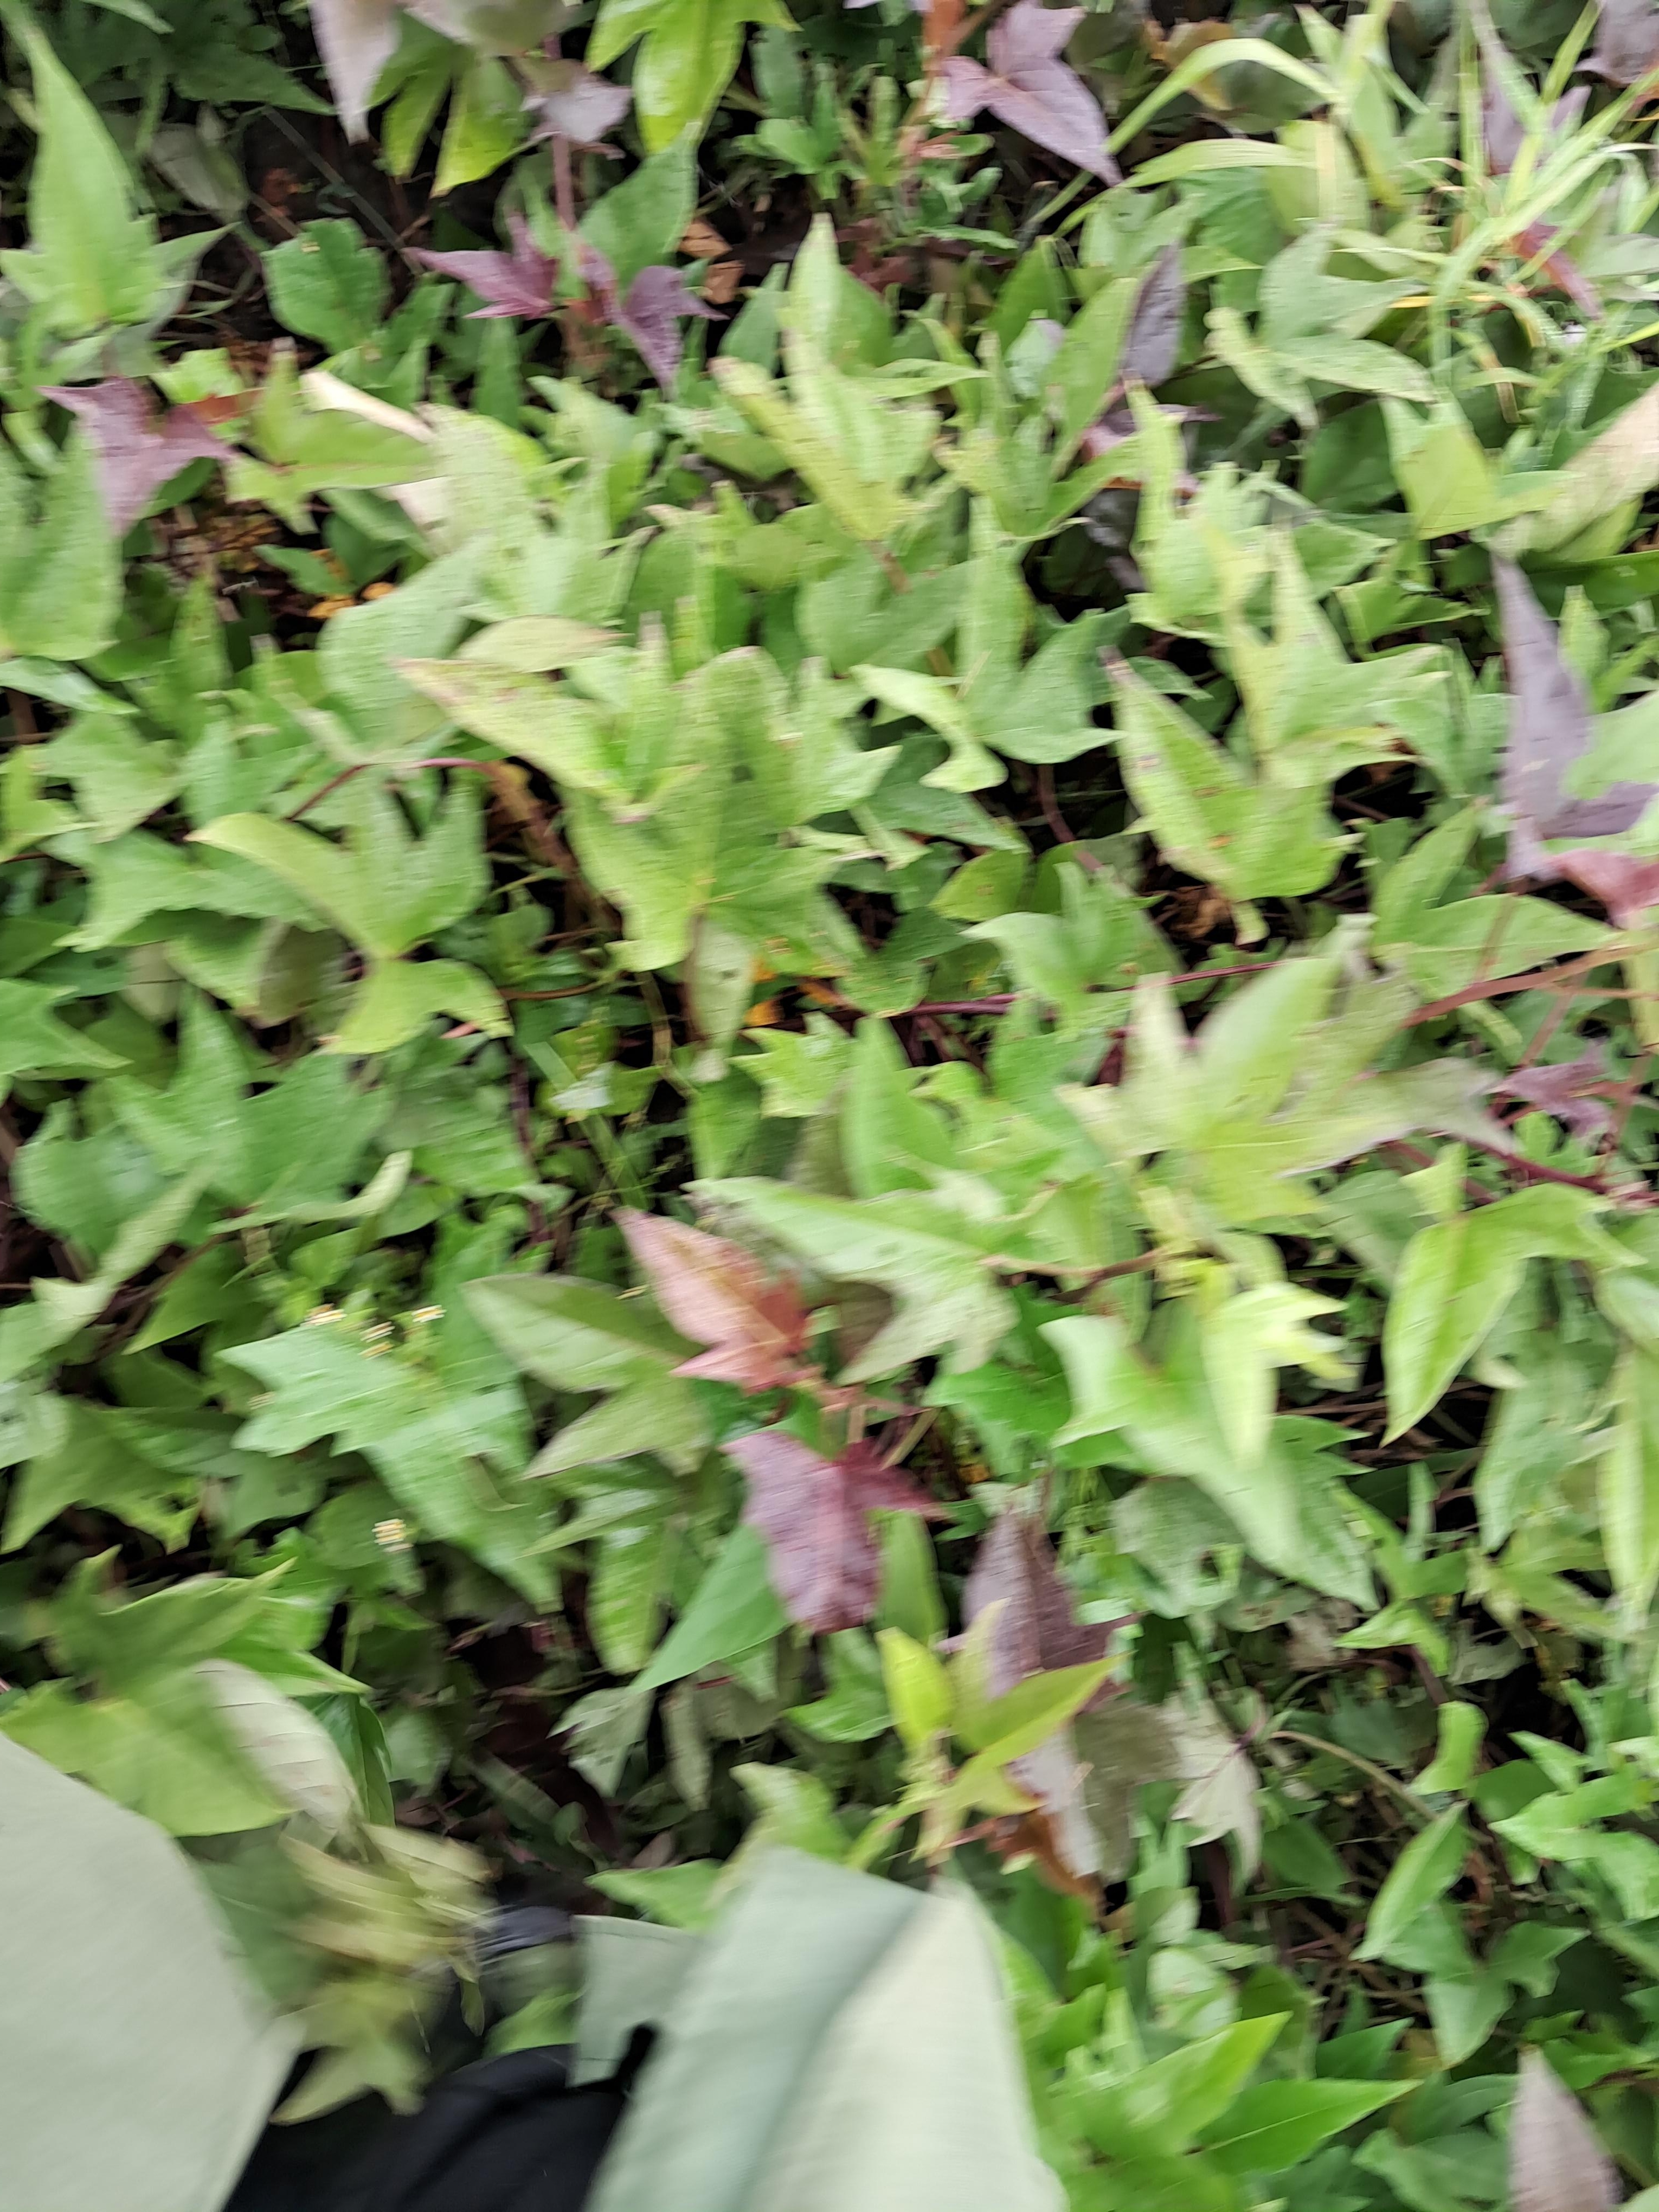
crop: sweet potato
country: Tanzania
